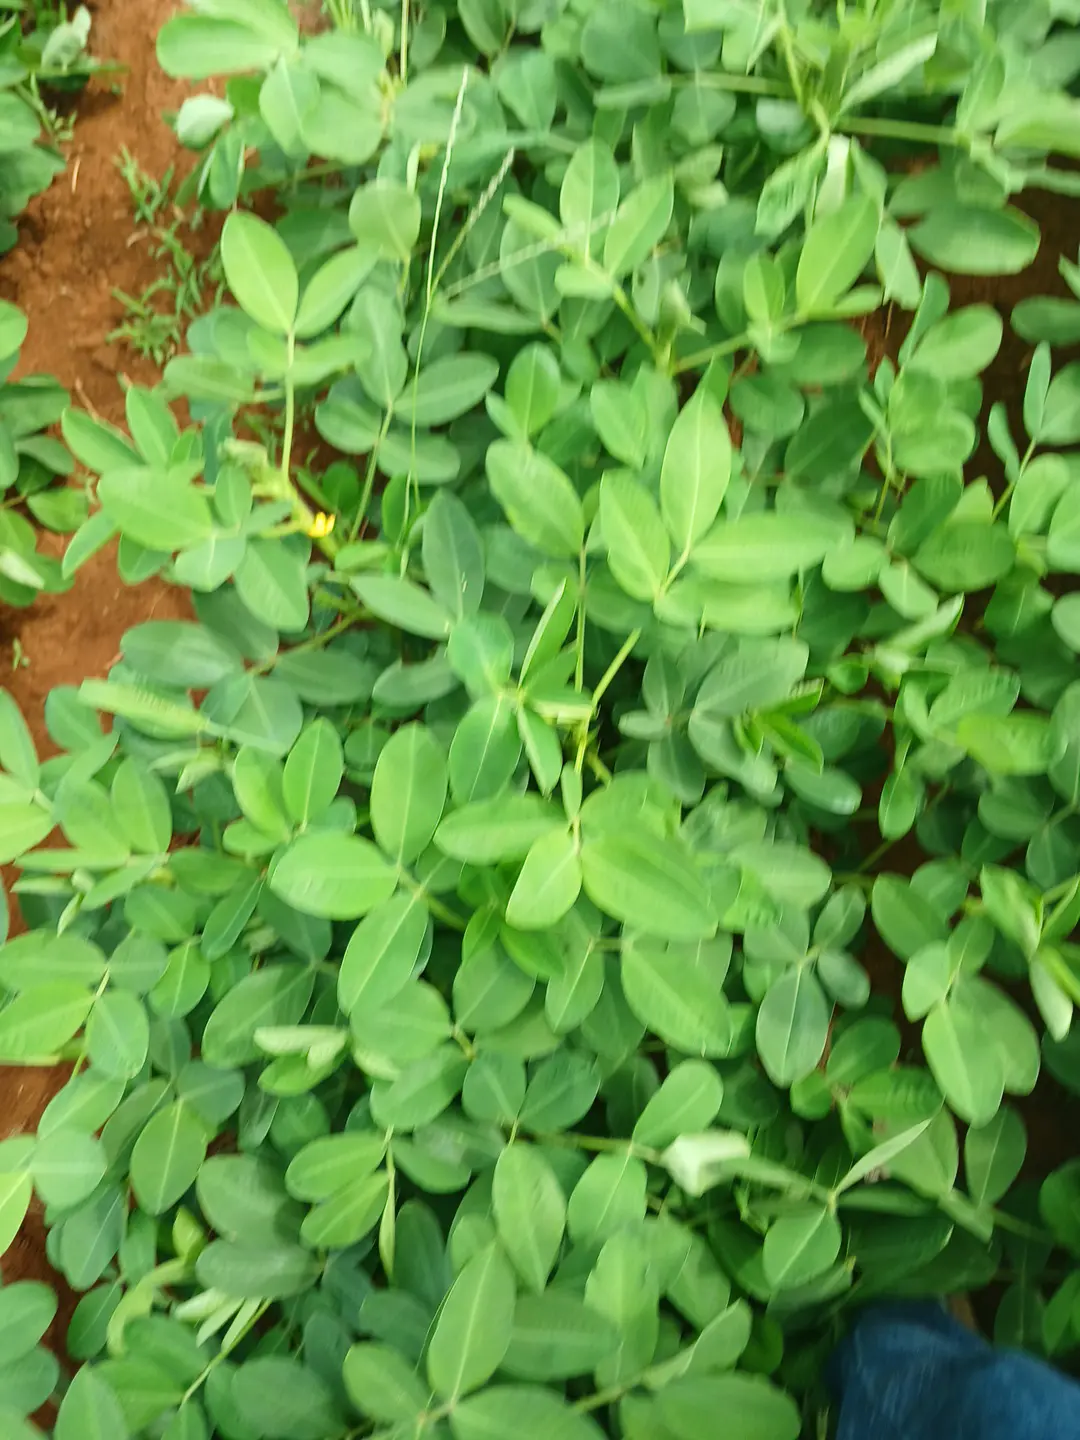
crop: groundnut
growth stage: flowering
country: Kenya
